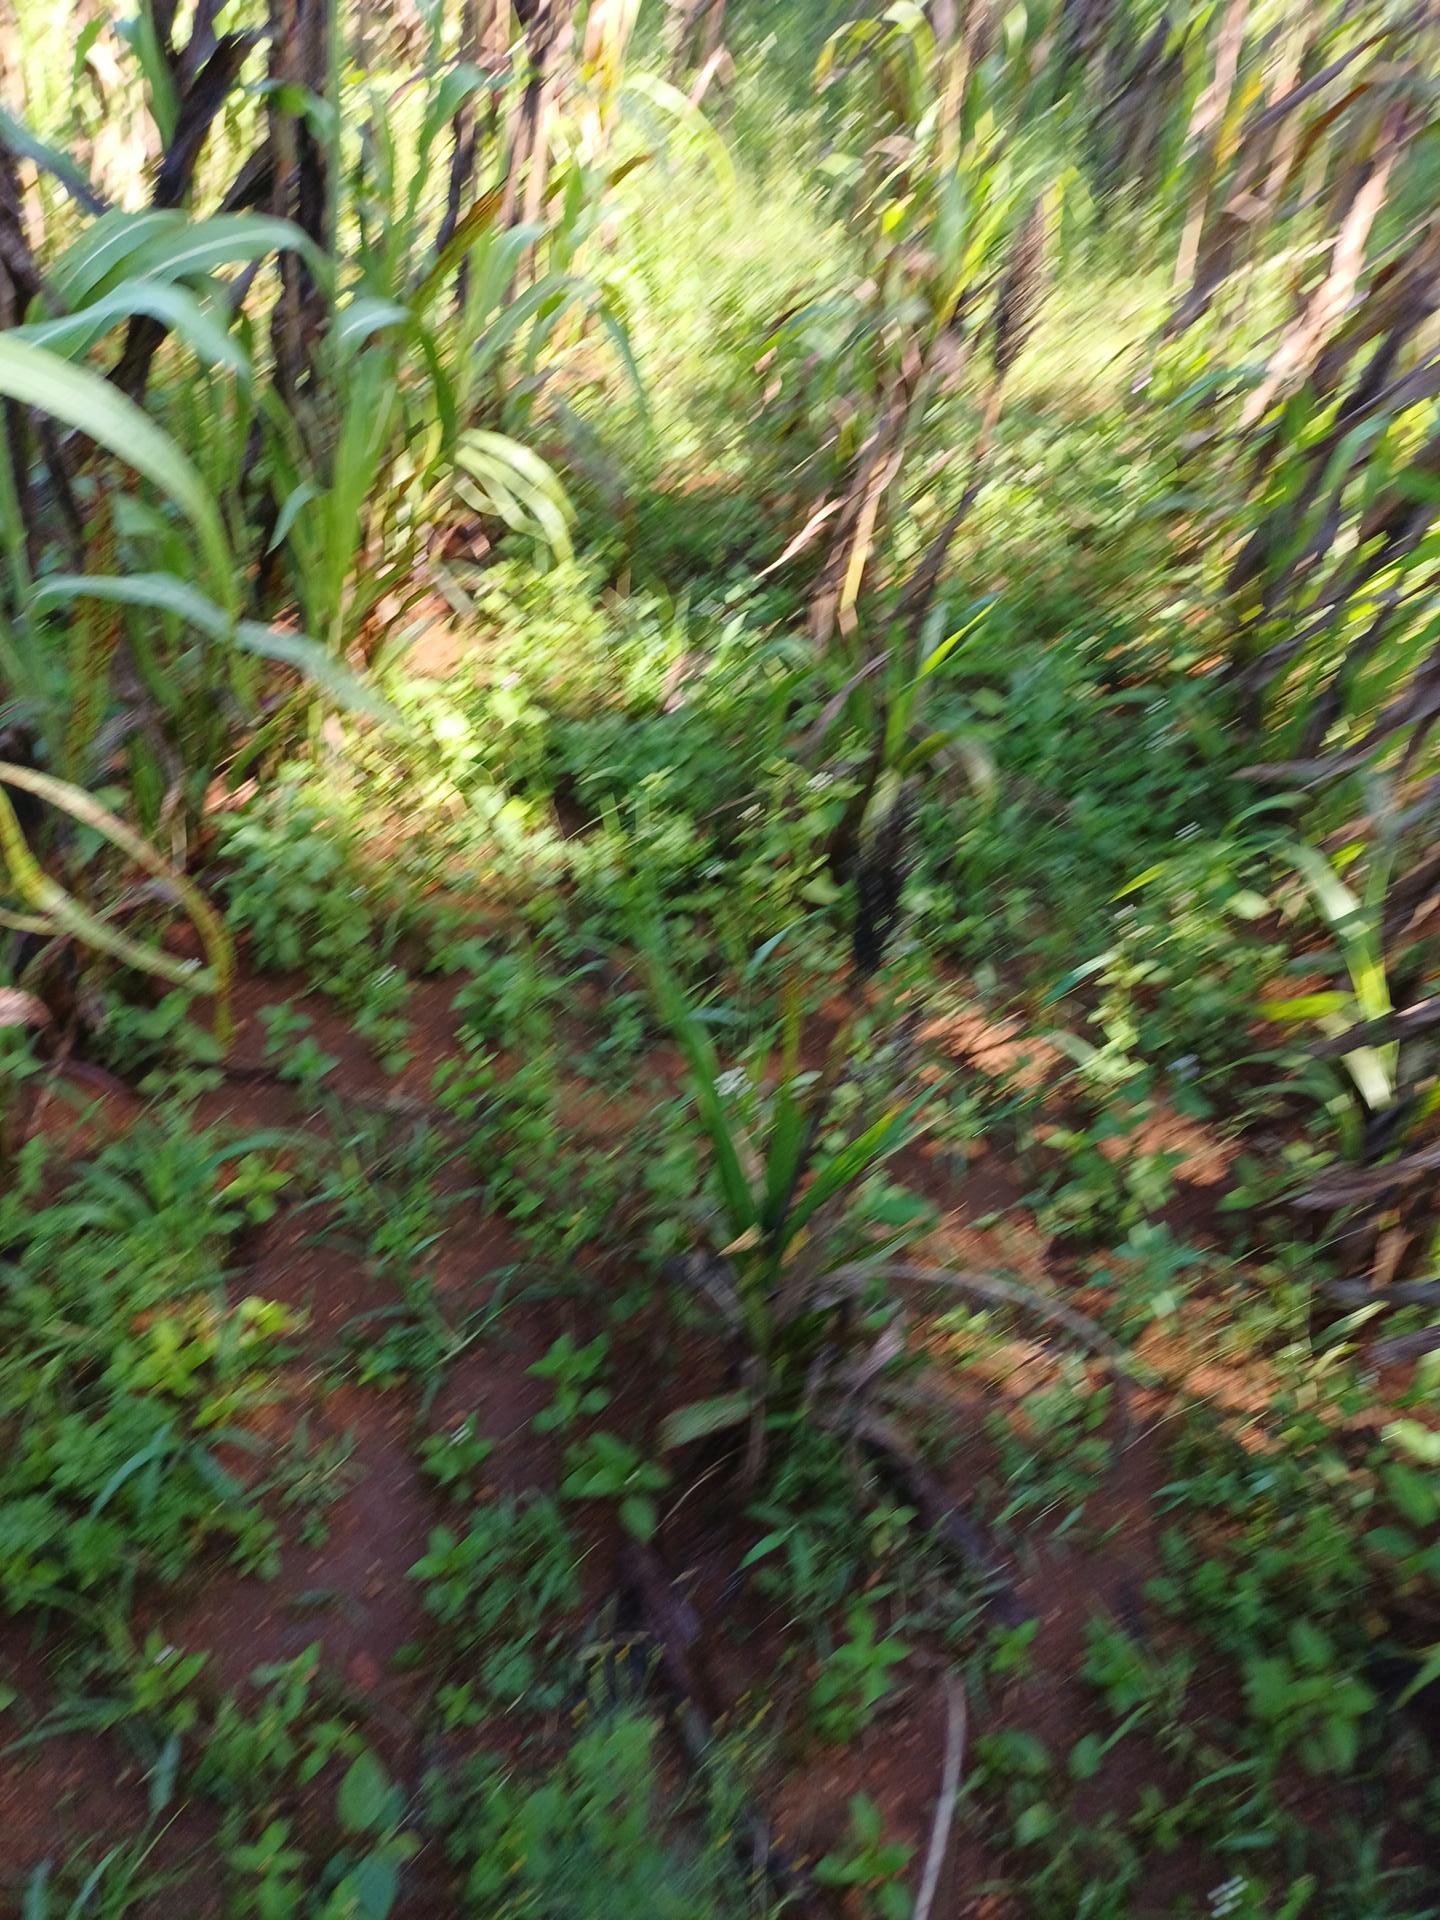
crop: sorghum
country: Kenya
